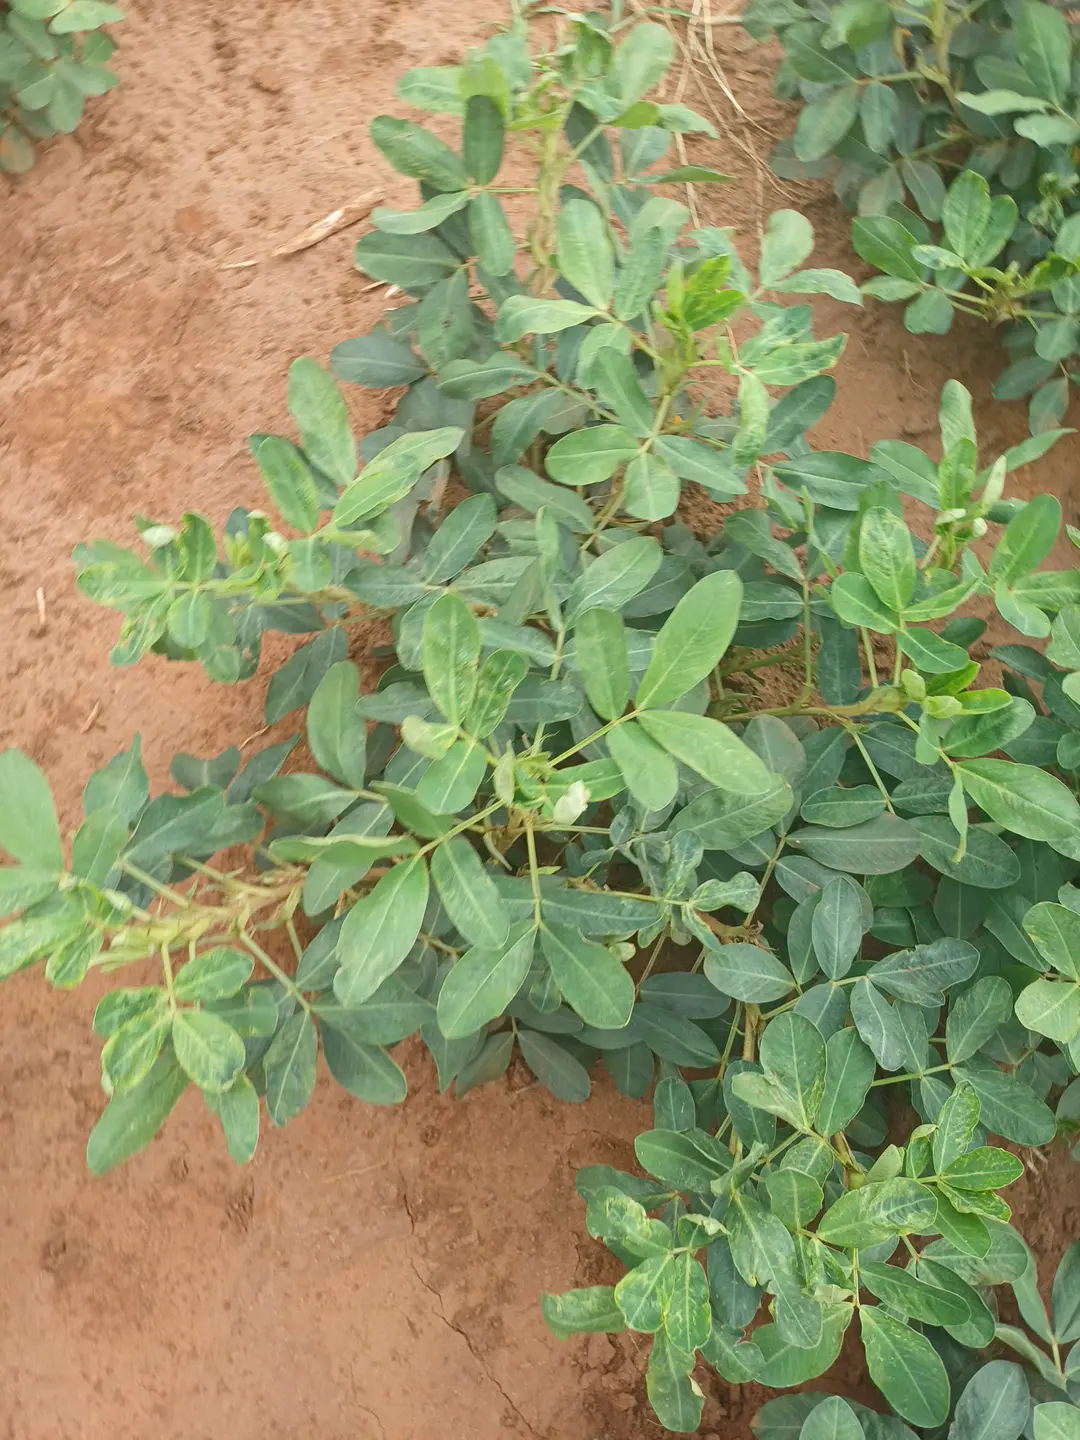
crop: groundnut
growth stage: pegging
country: Kenya
